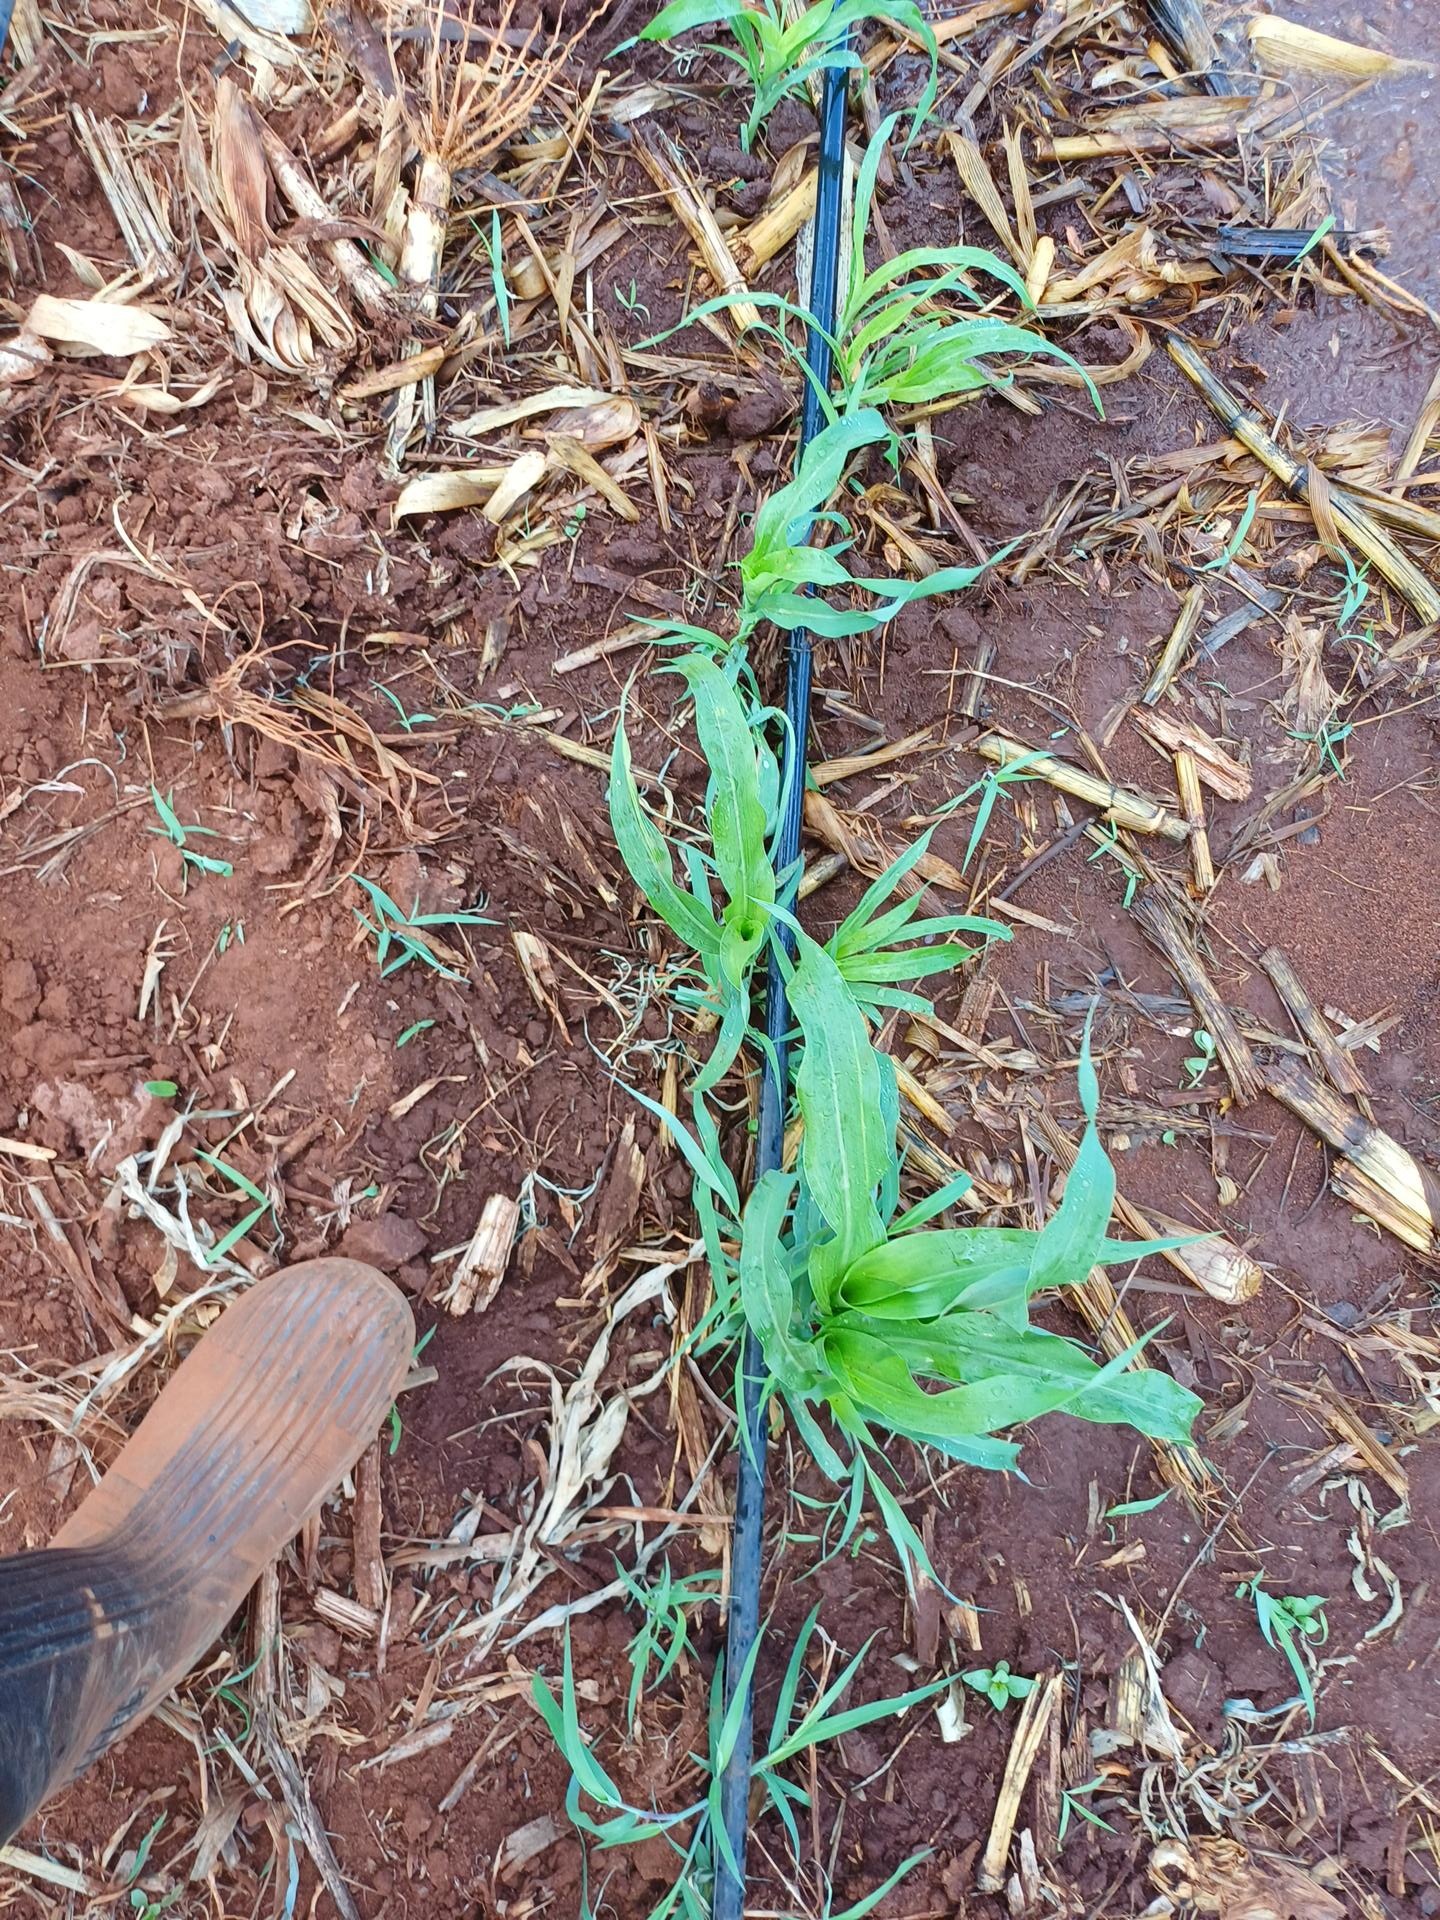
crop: sorghum
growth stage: vegetative
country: Kenya
